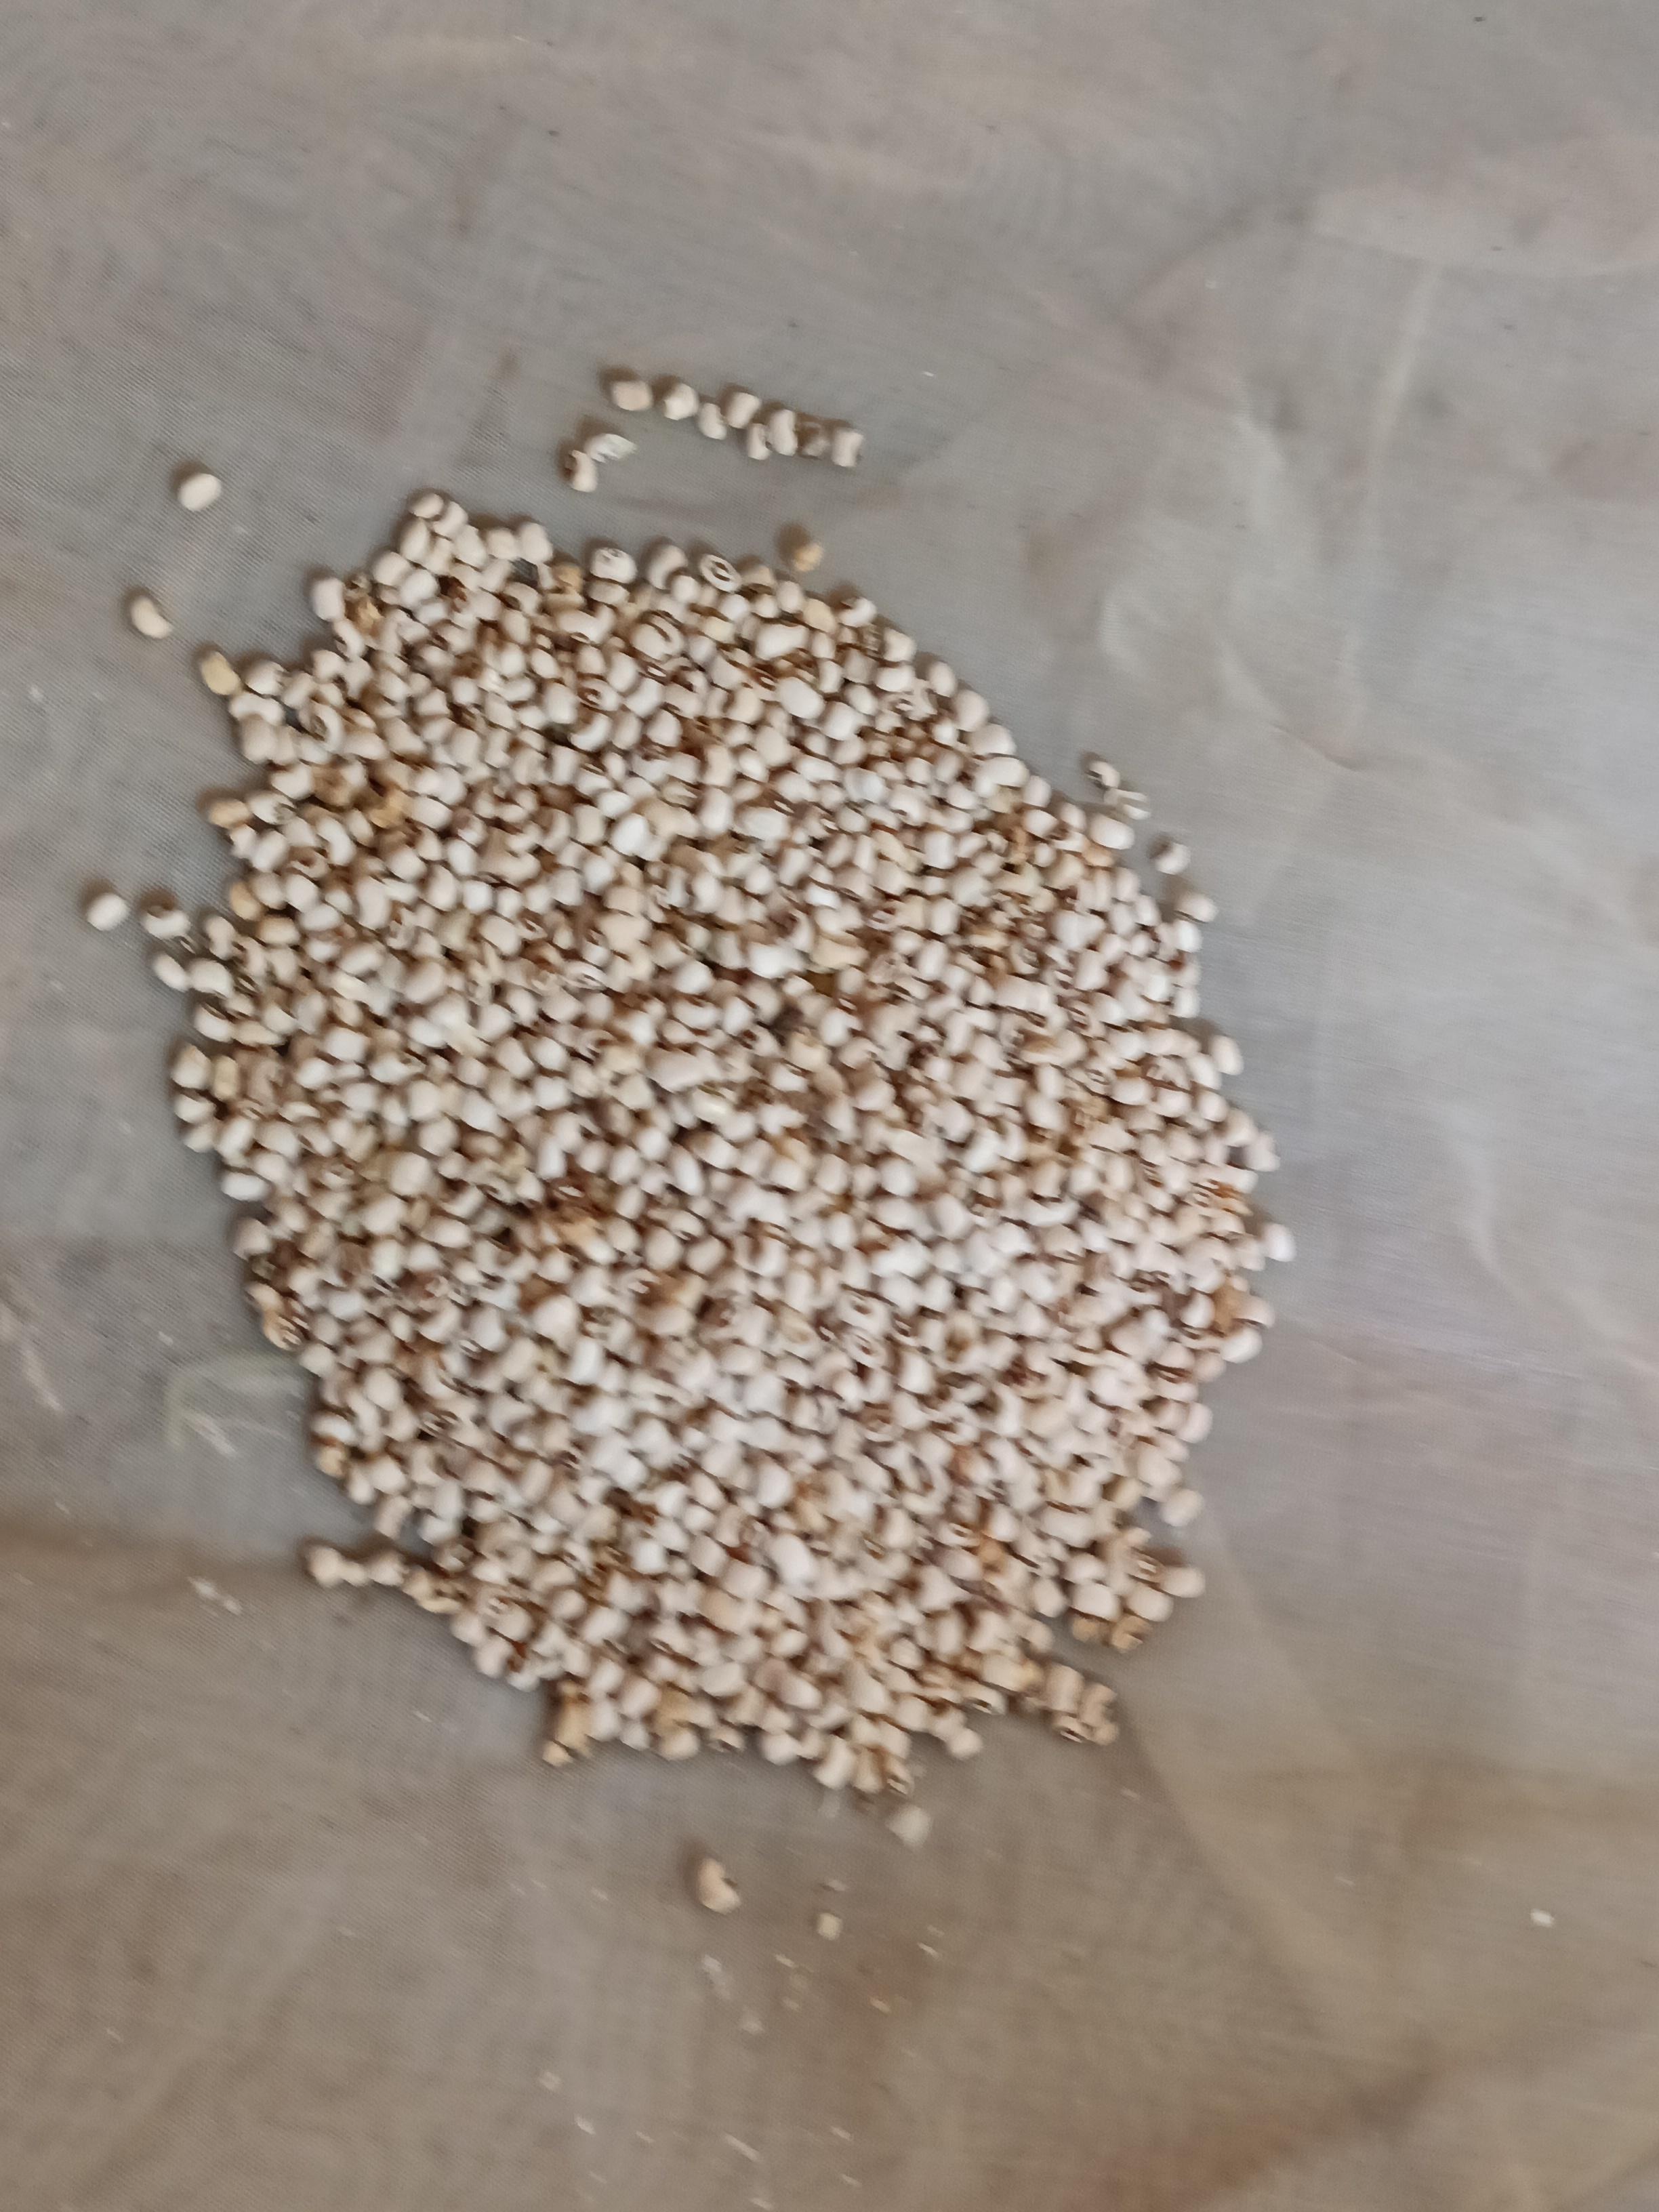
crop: cowpea
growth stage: harvest
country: Nigeria
